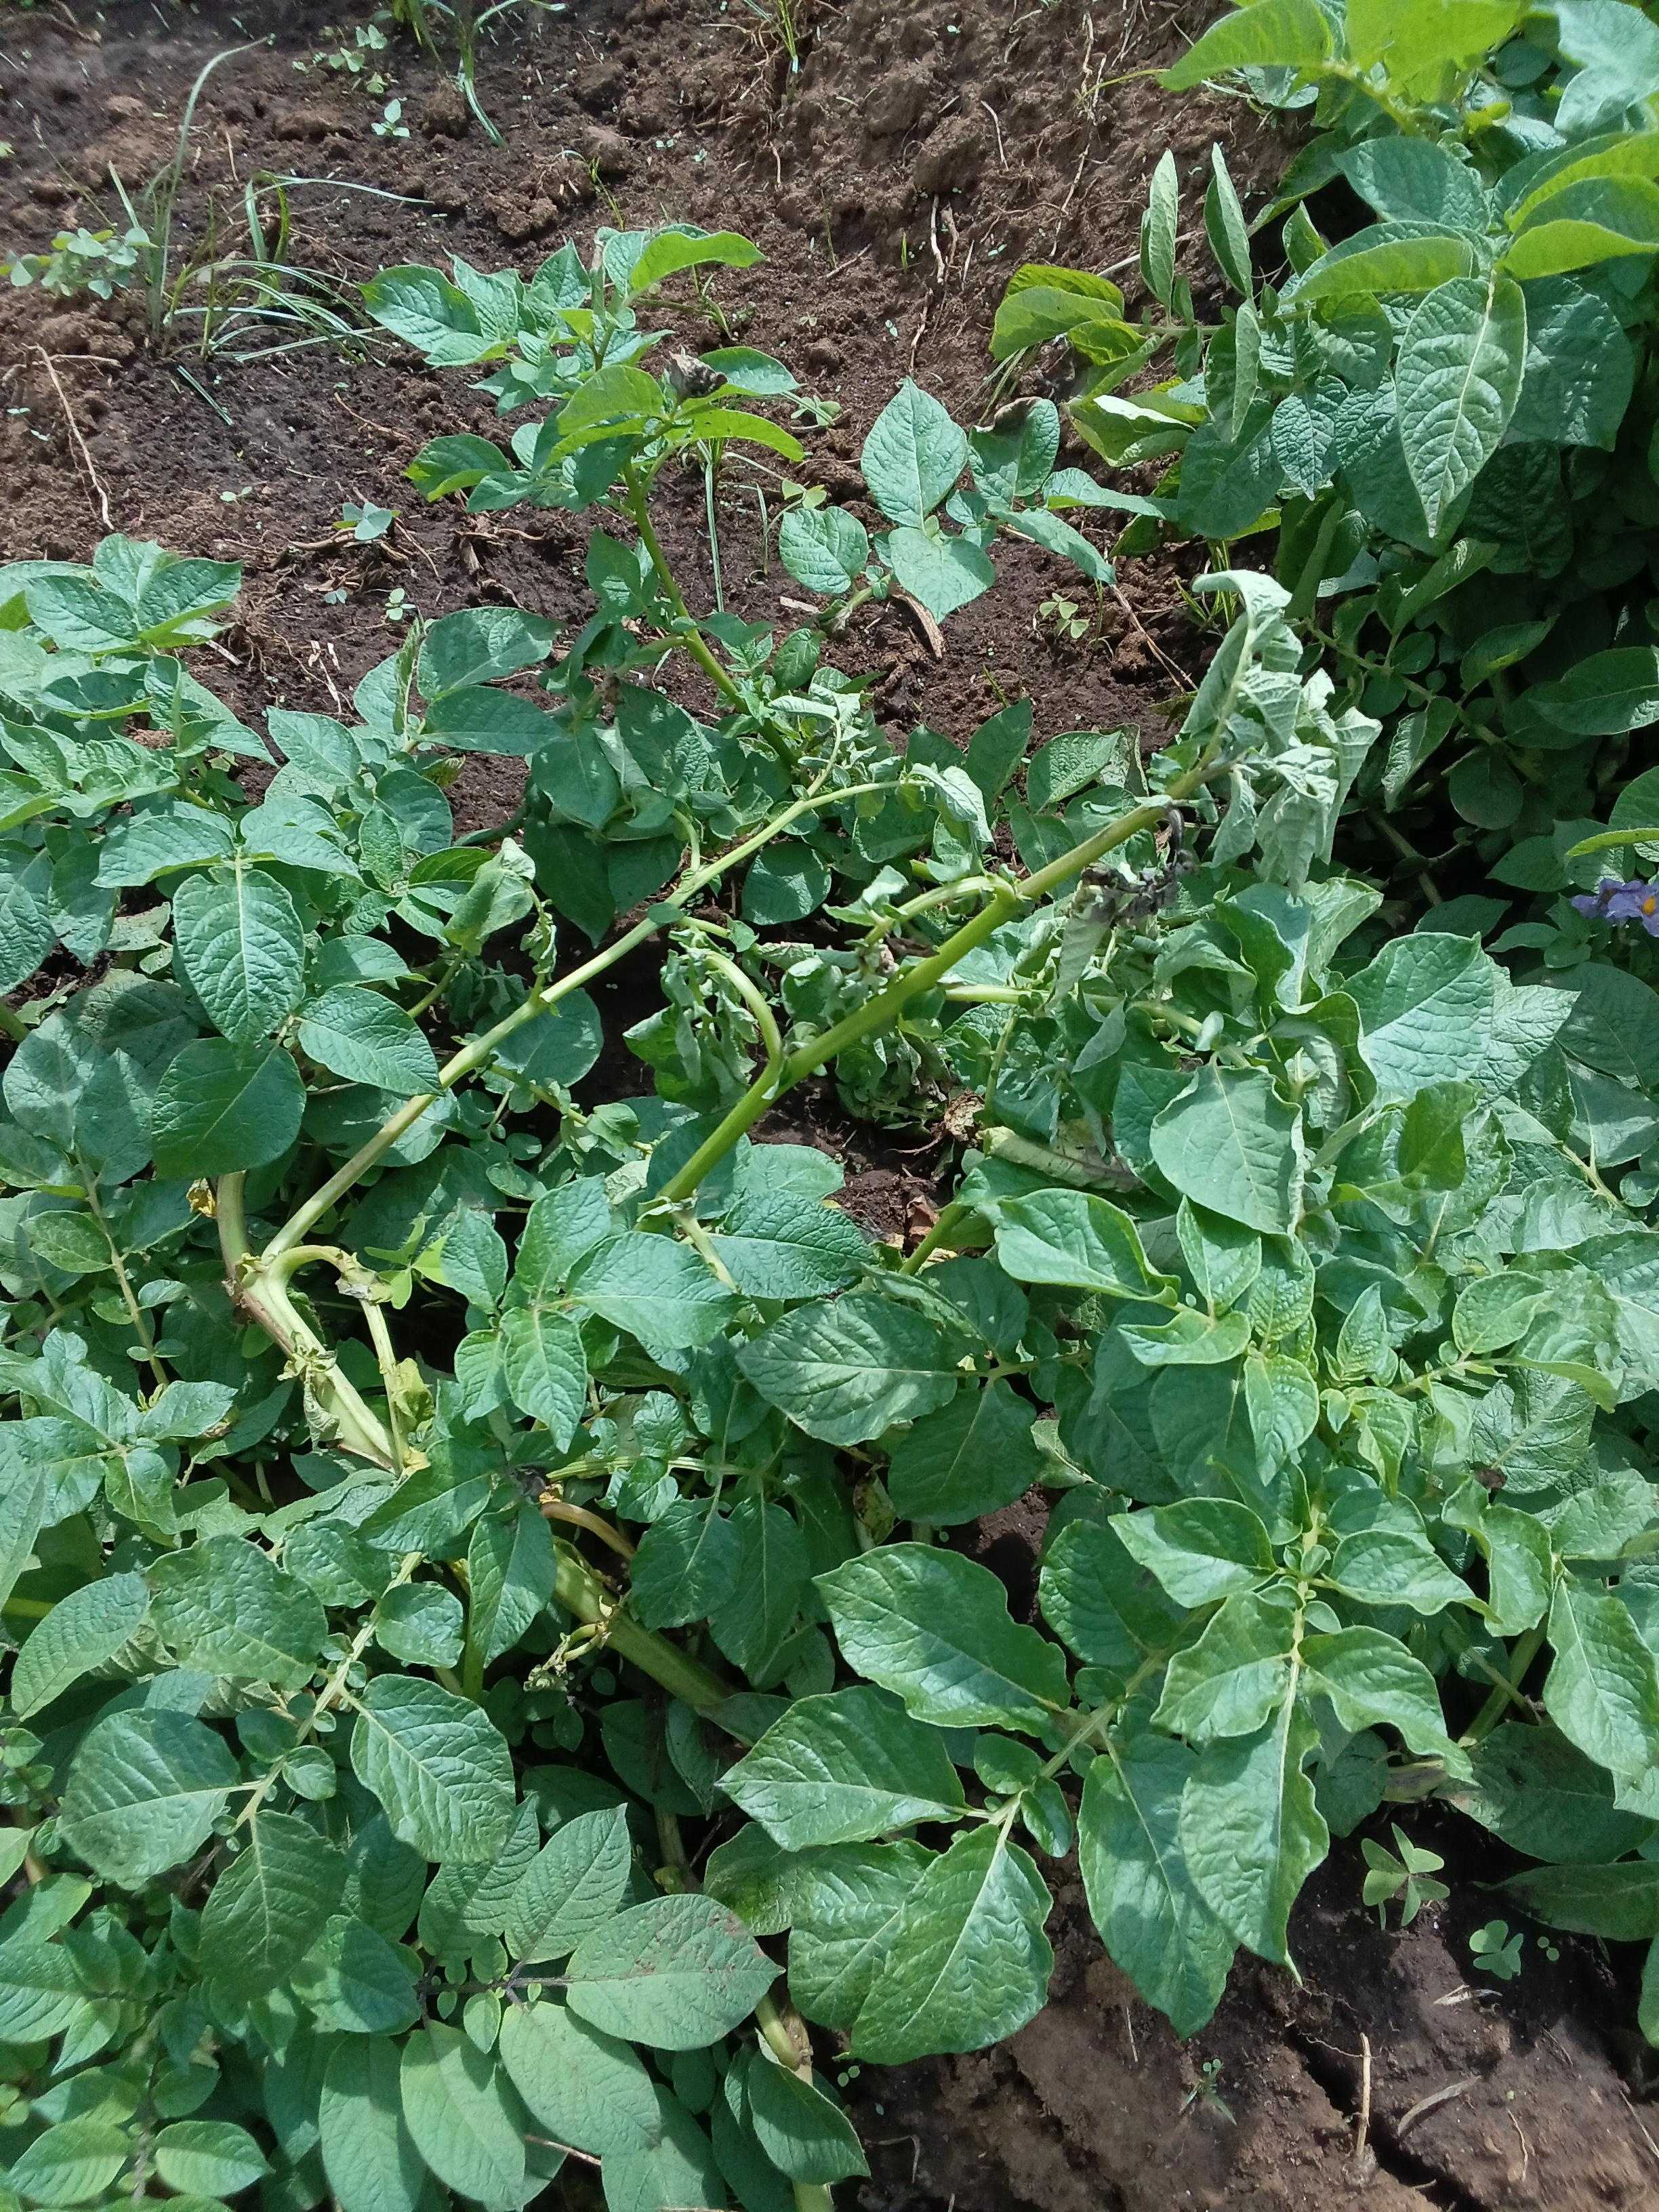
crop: potato
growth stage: vegetative
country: Kenya
